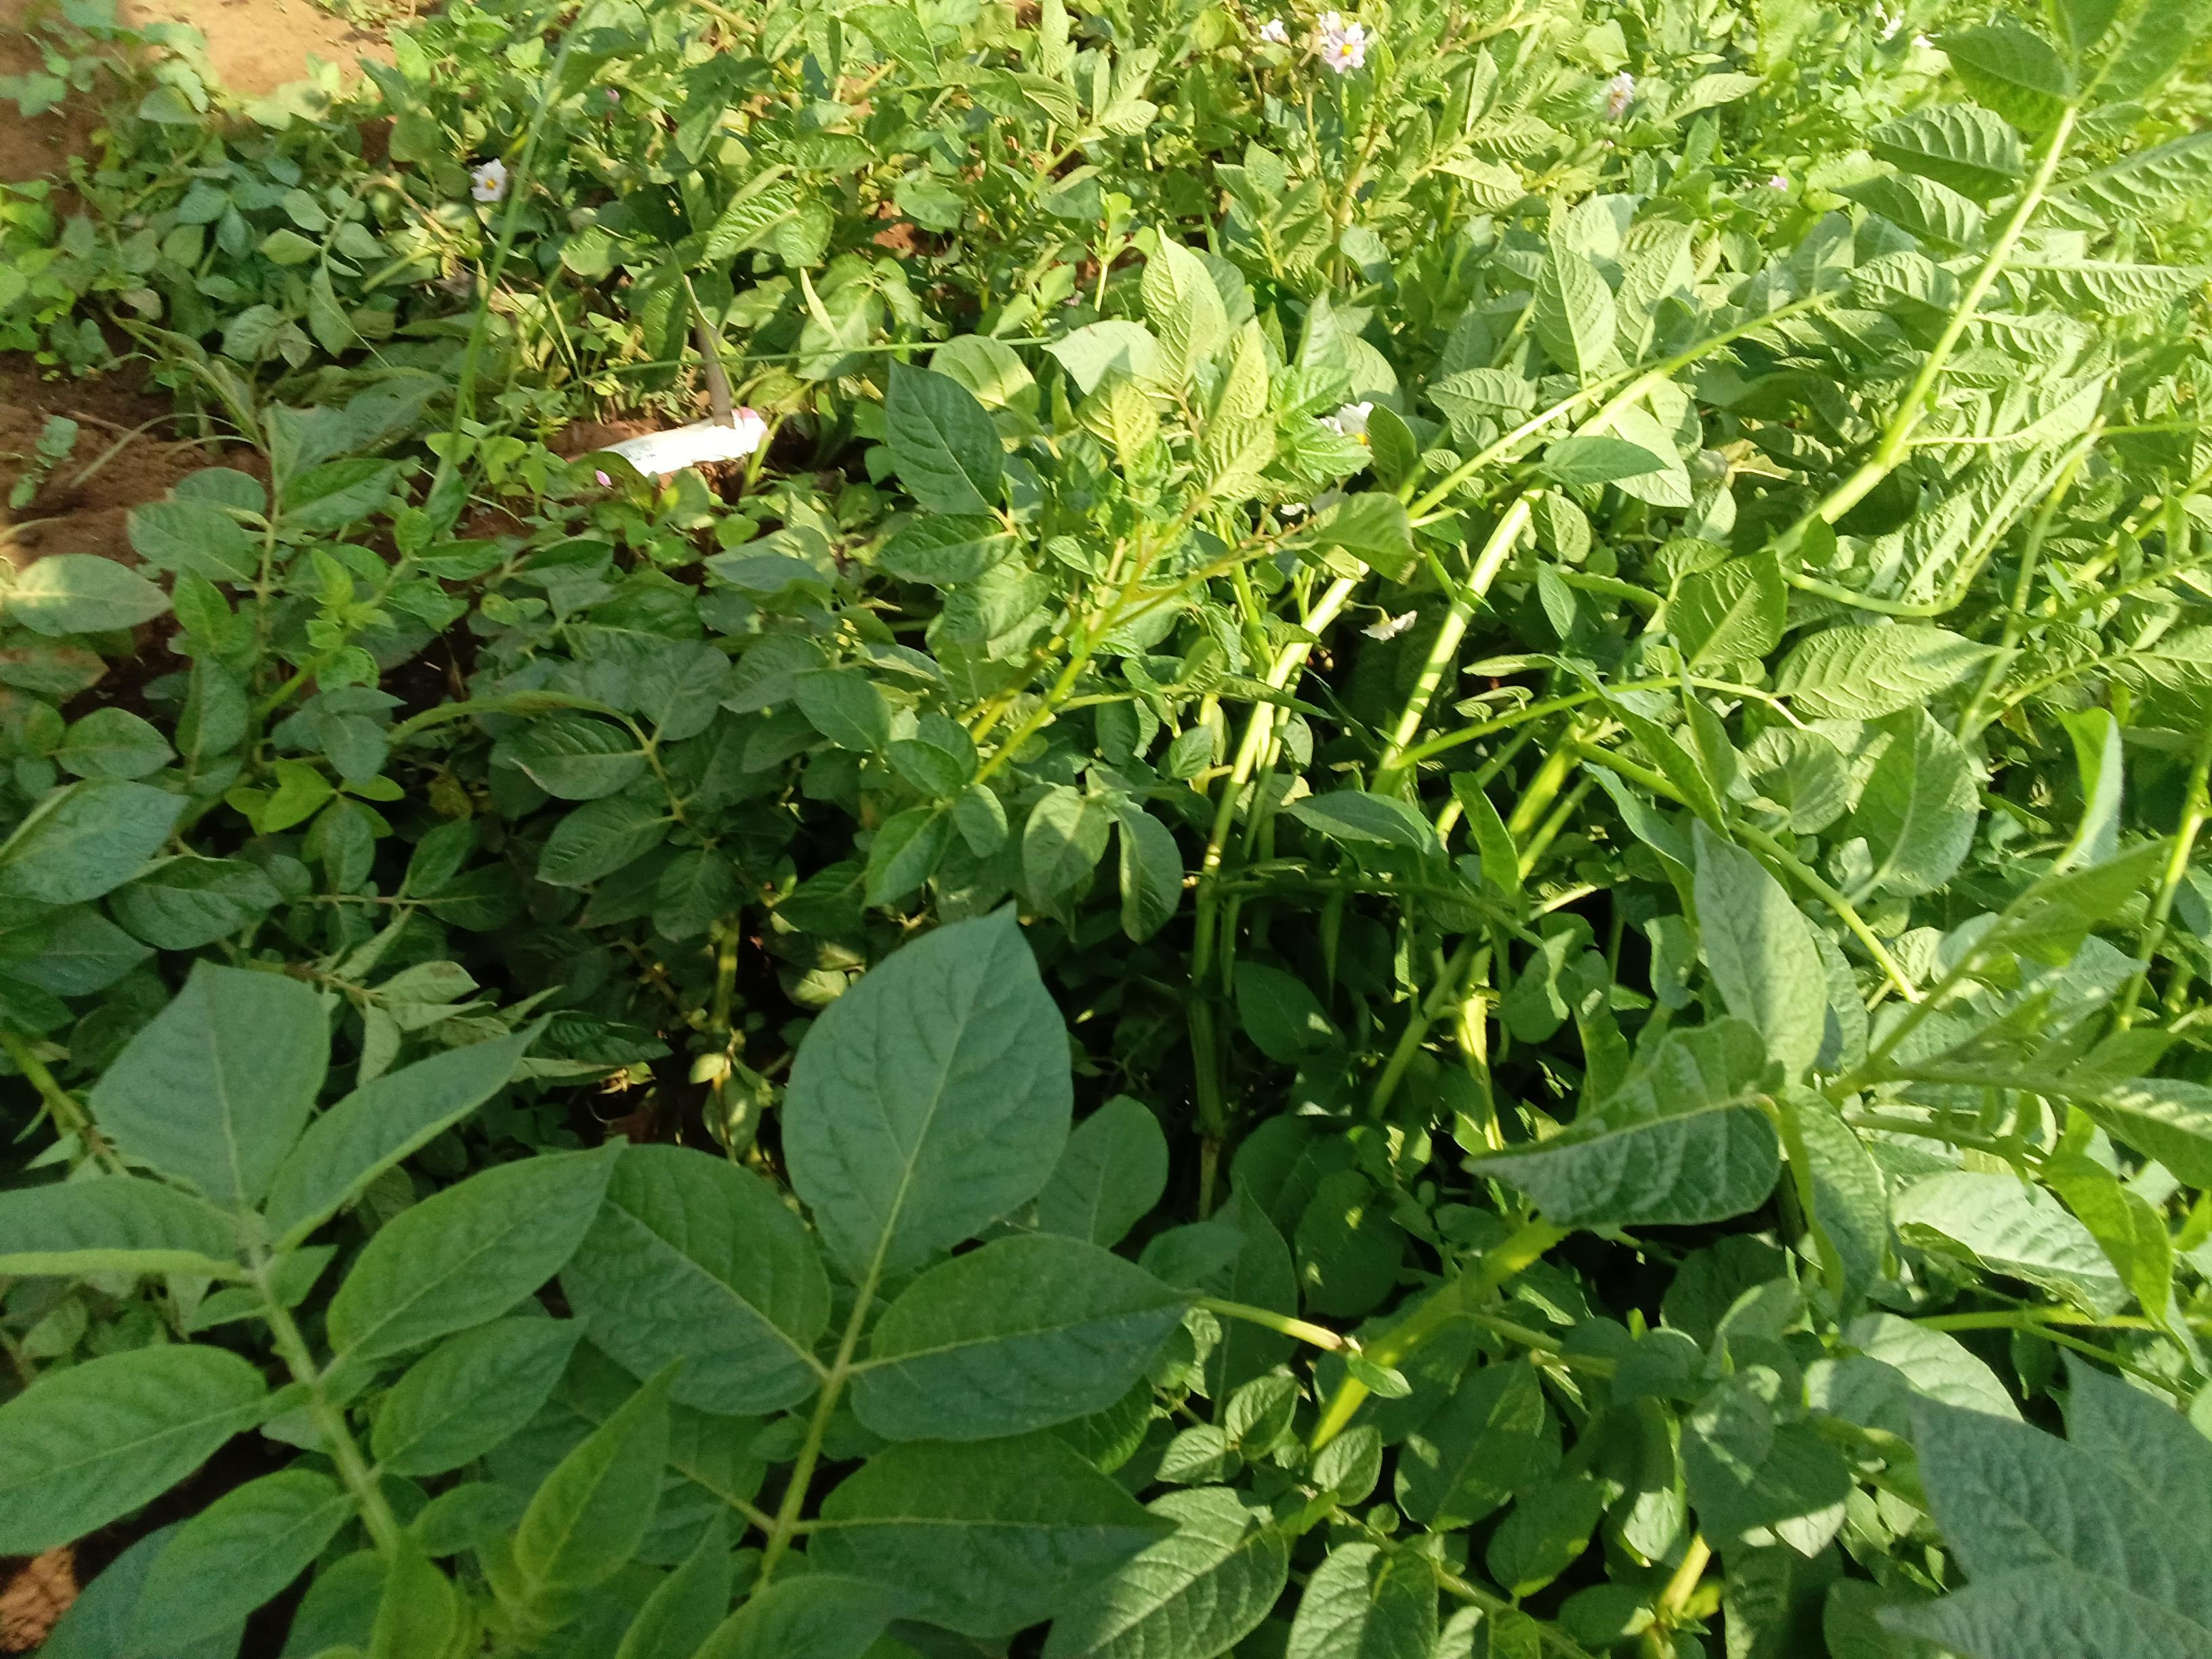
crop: potato
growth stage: flowering
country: Kenya
